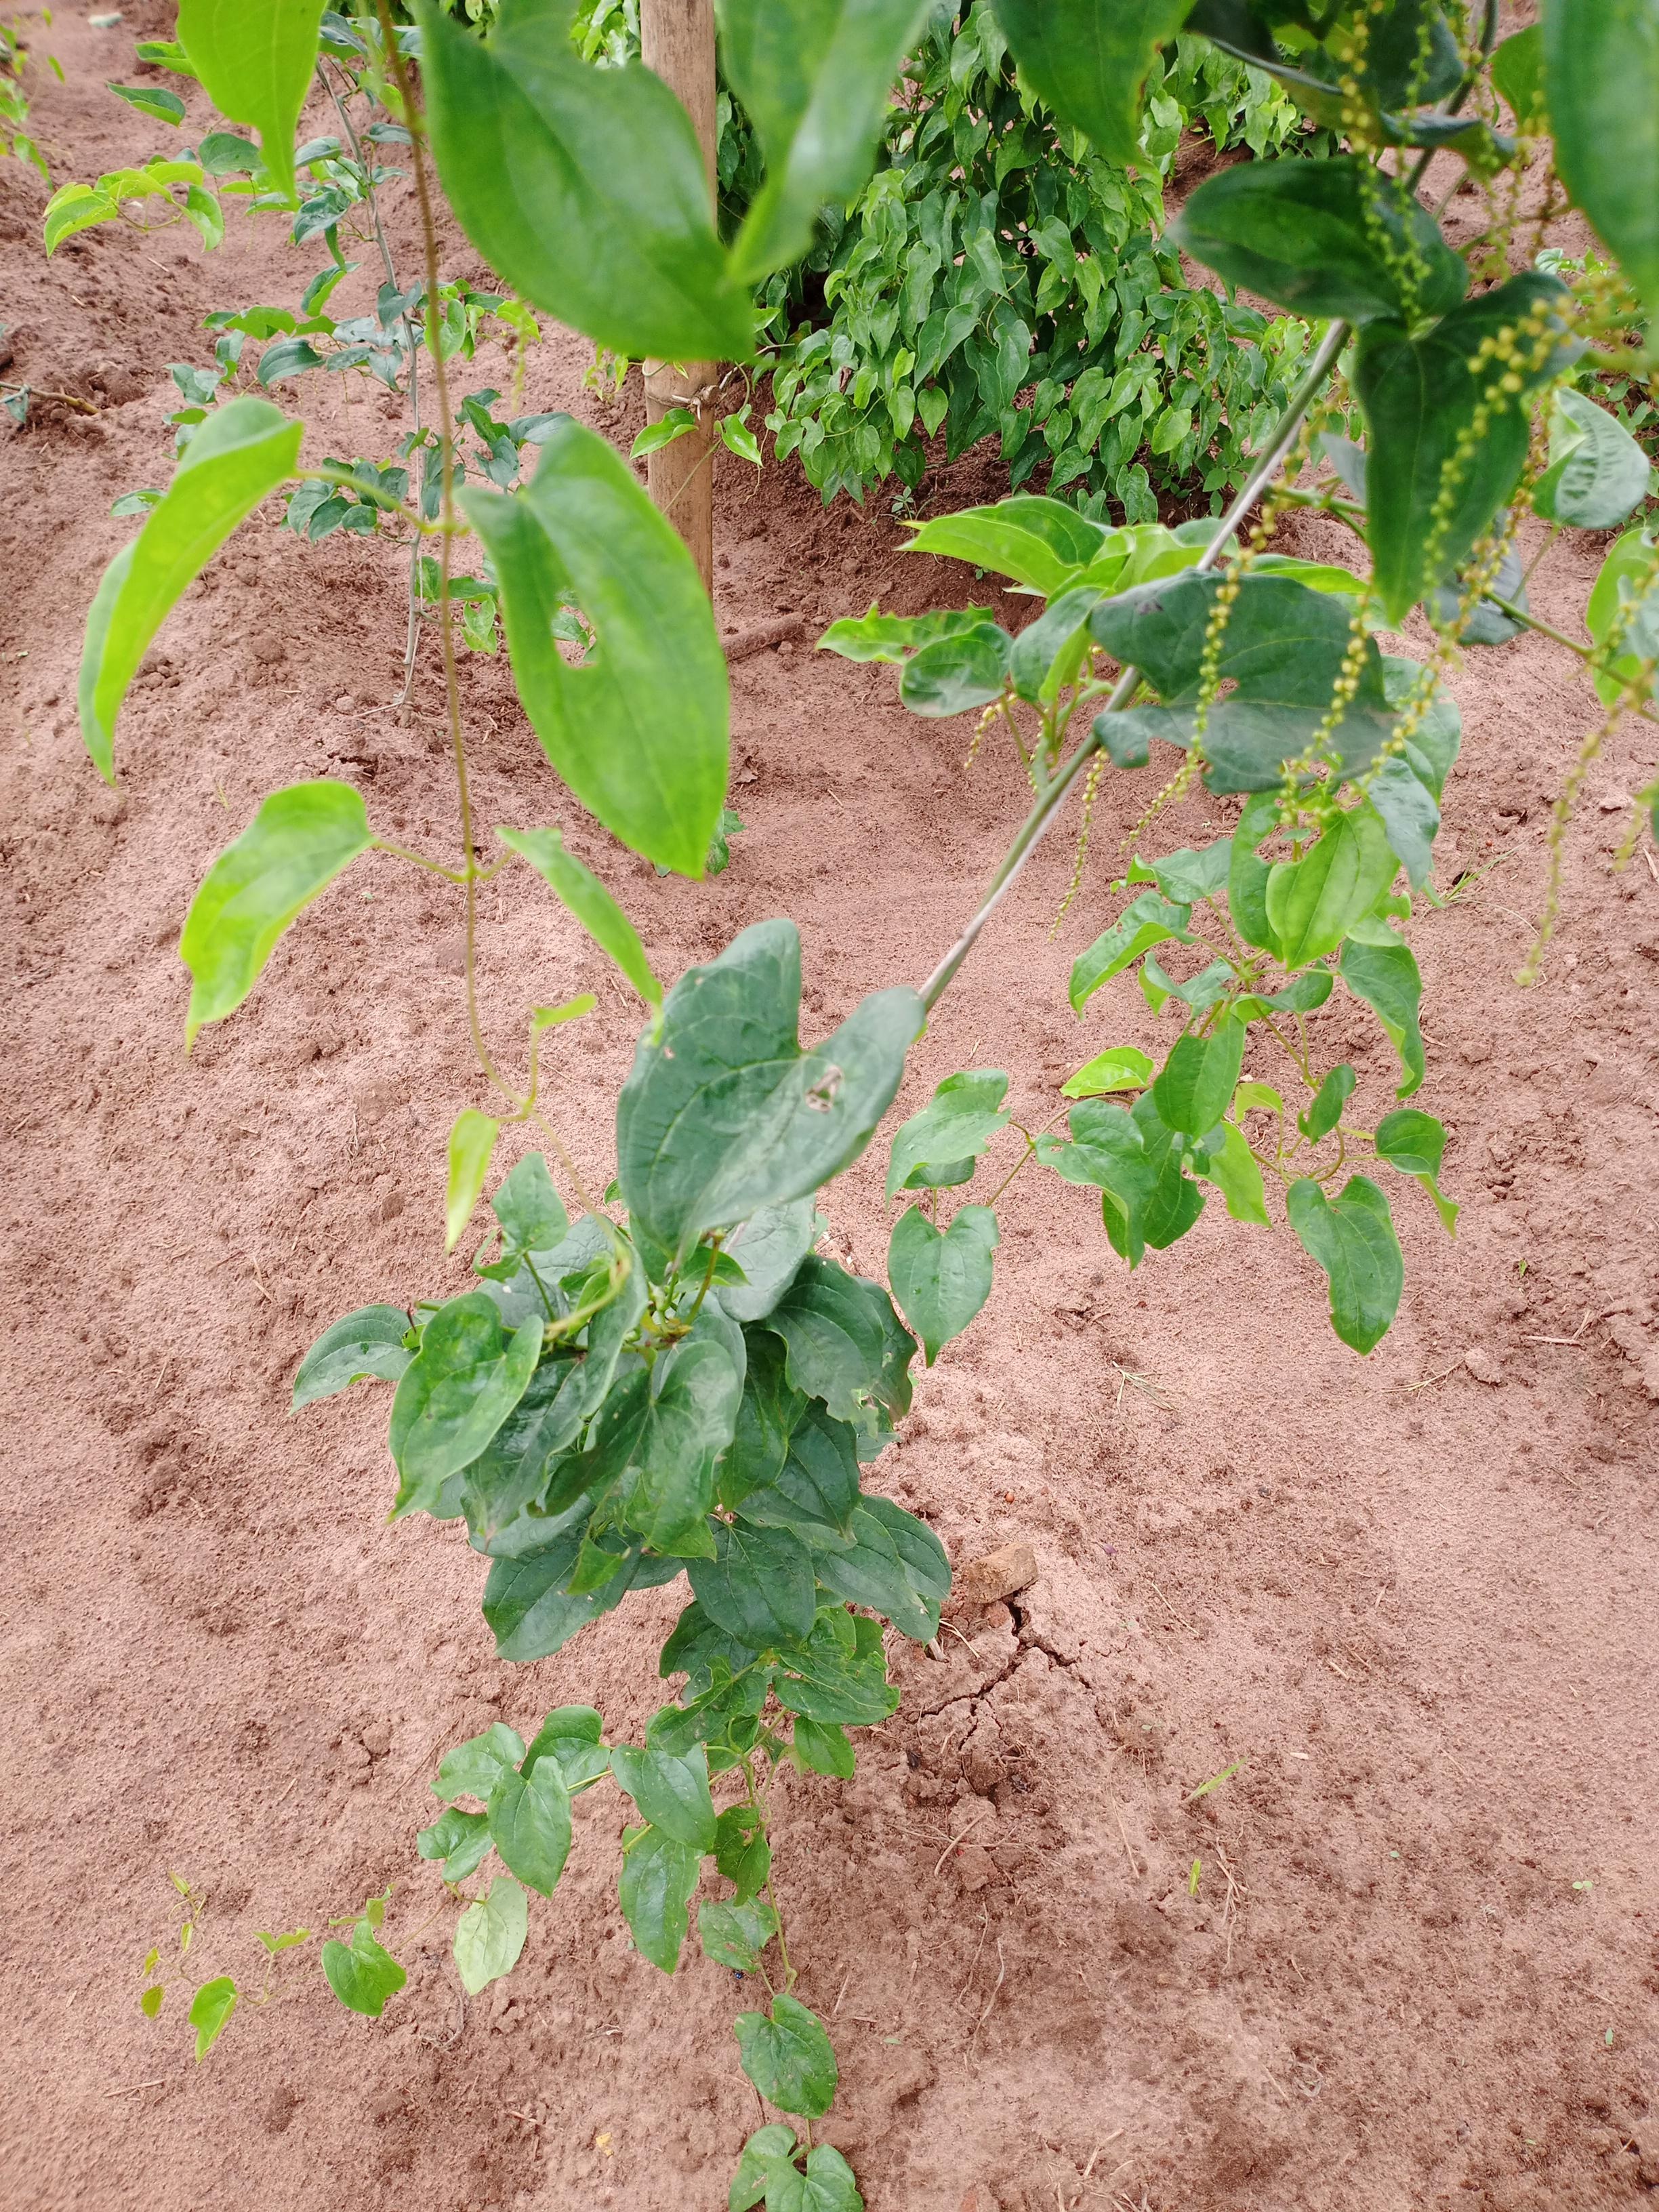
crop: yam
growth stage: vegetative
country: Nigeria
